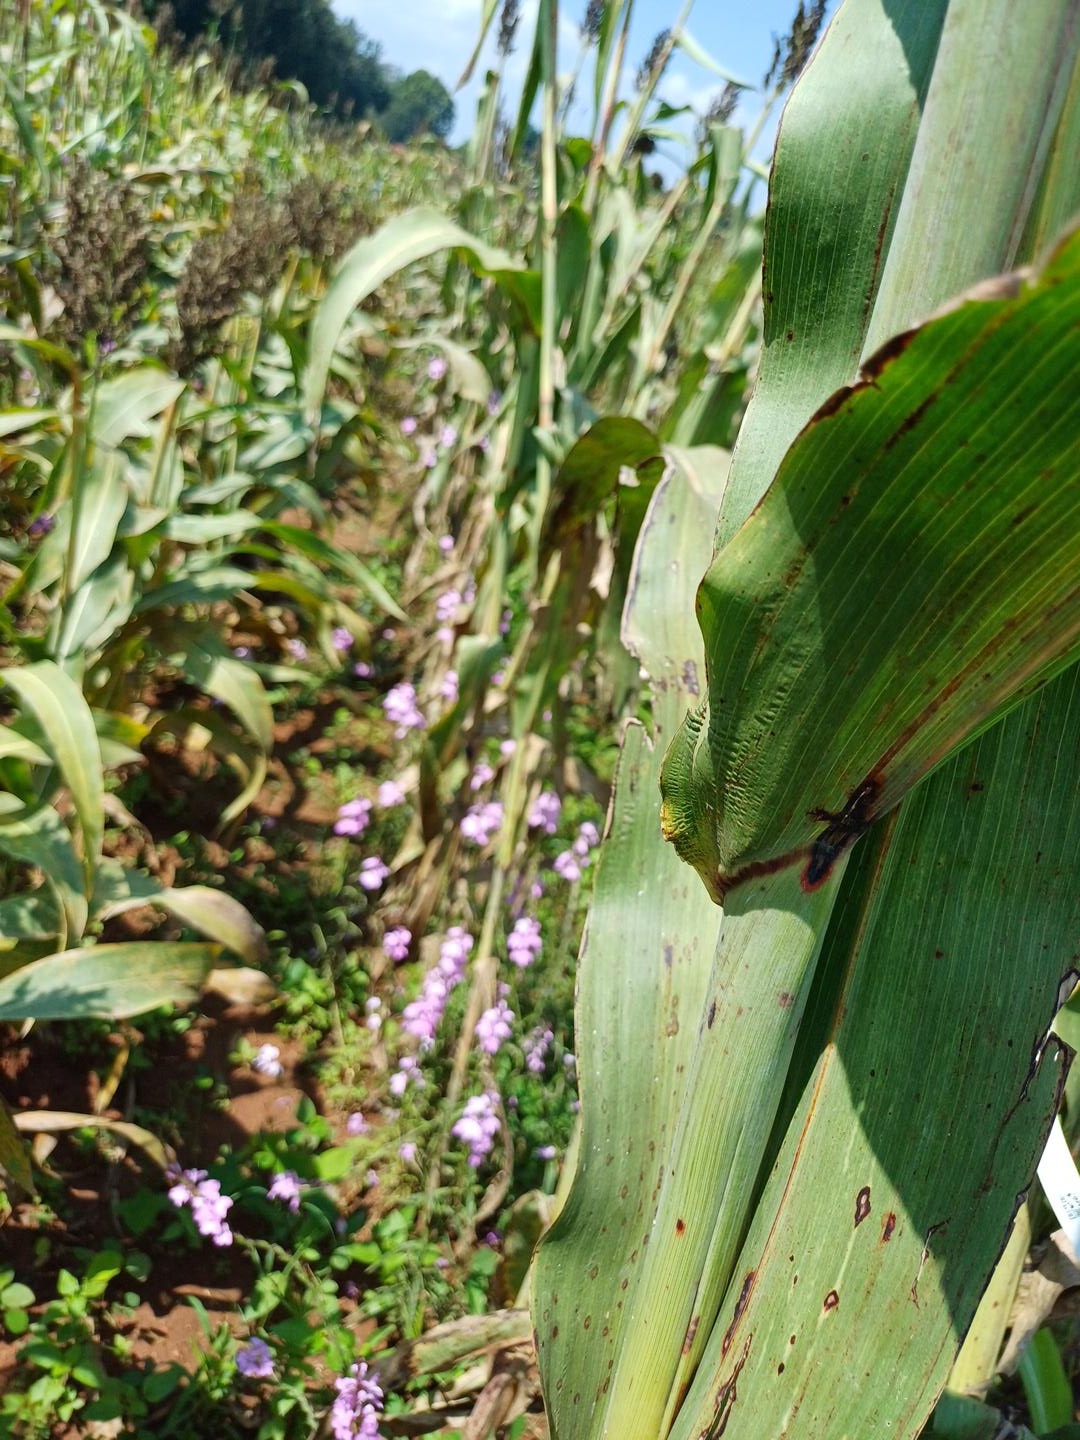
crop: sorghum
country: Kenya
